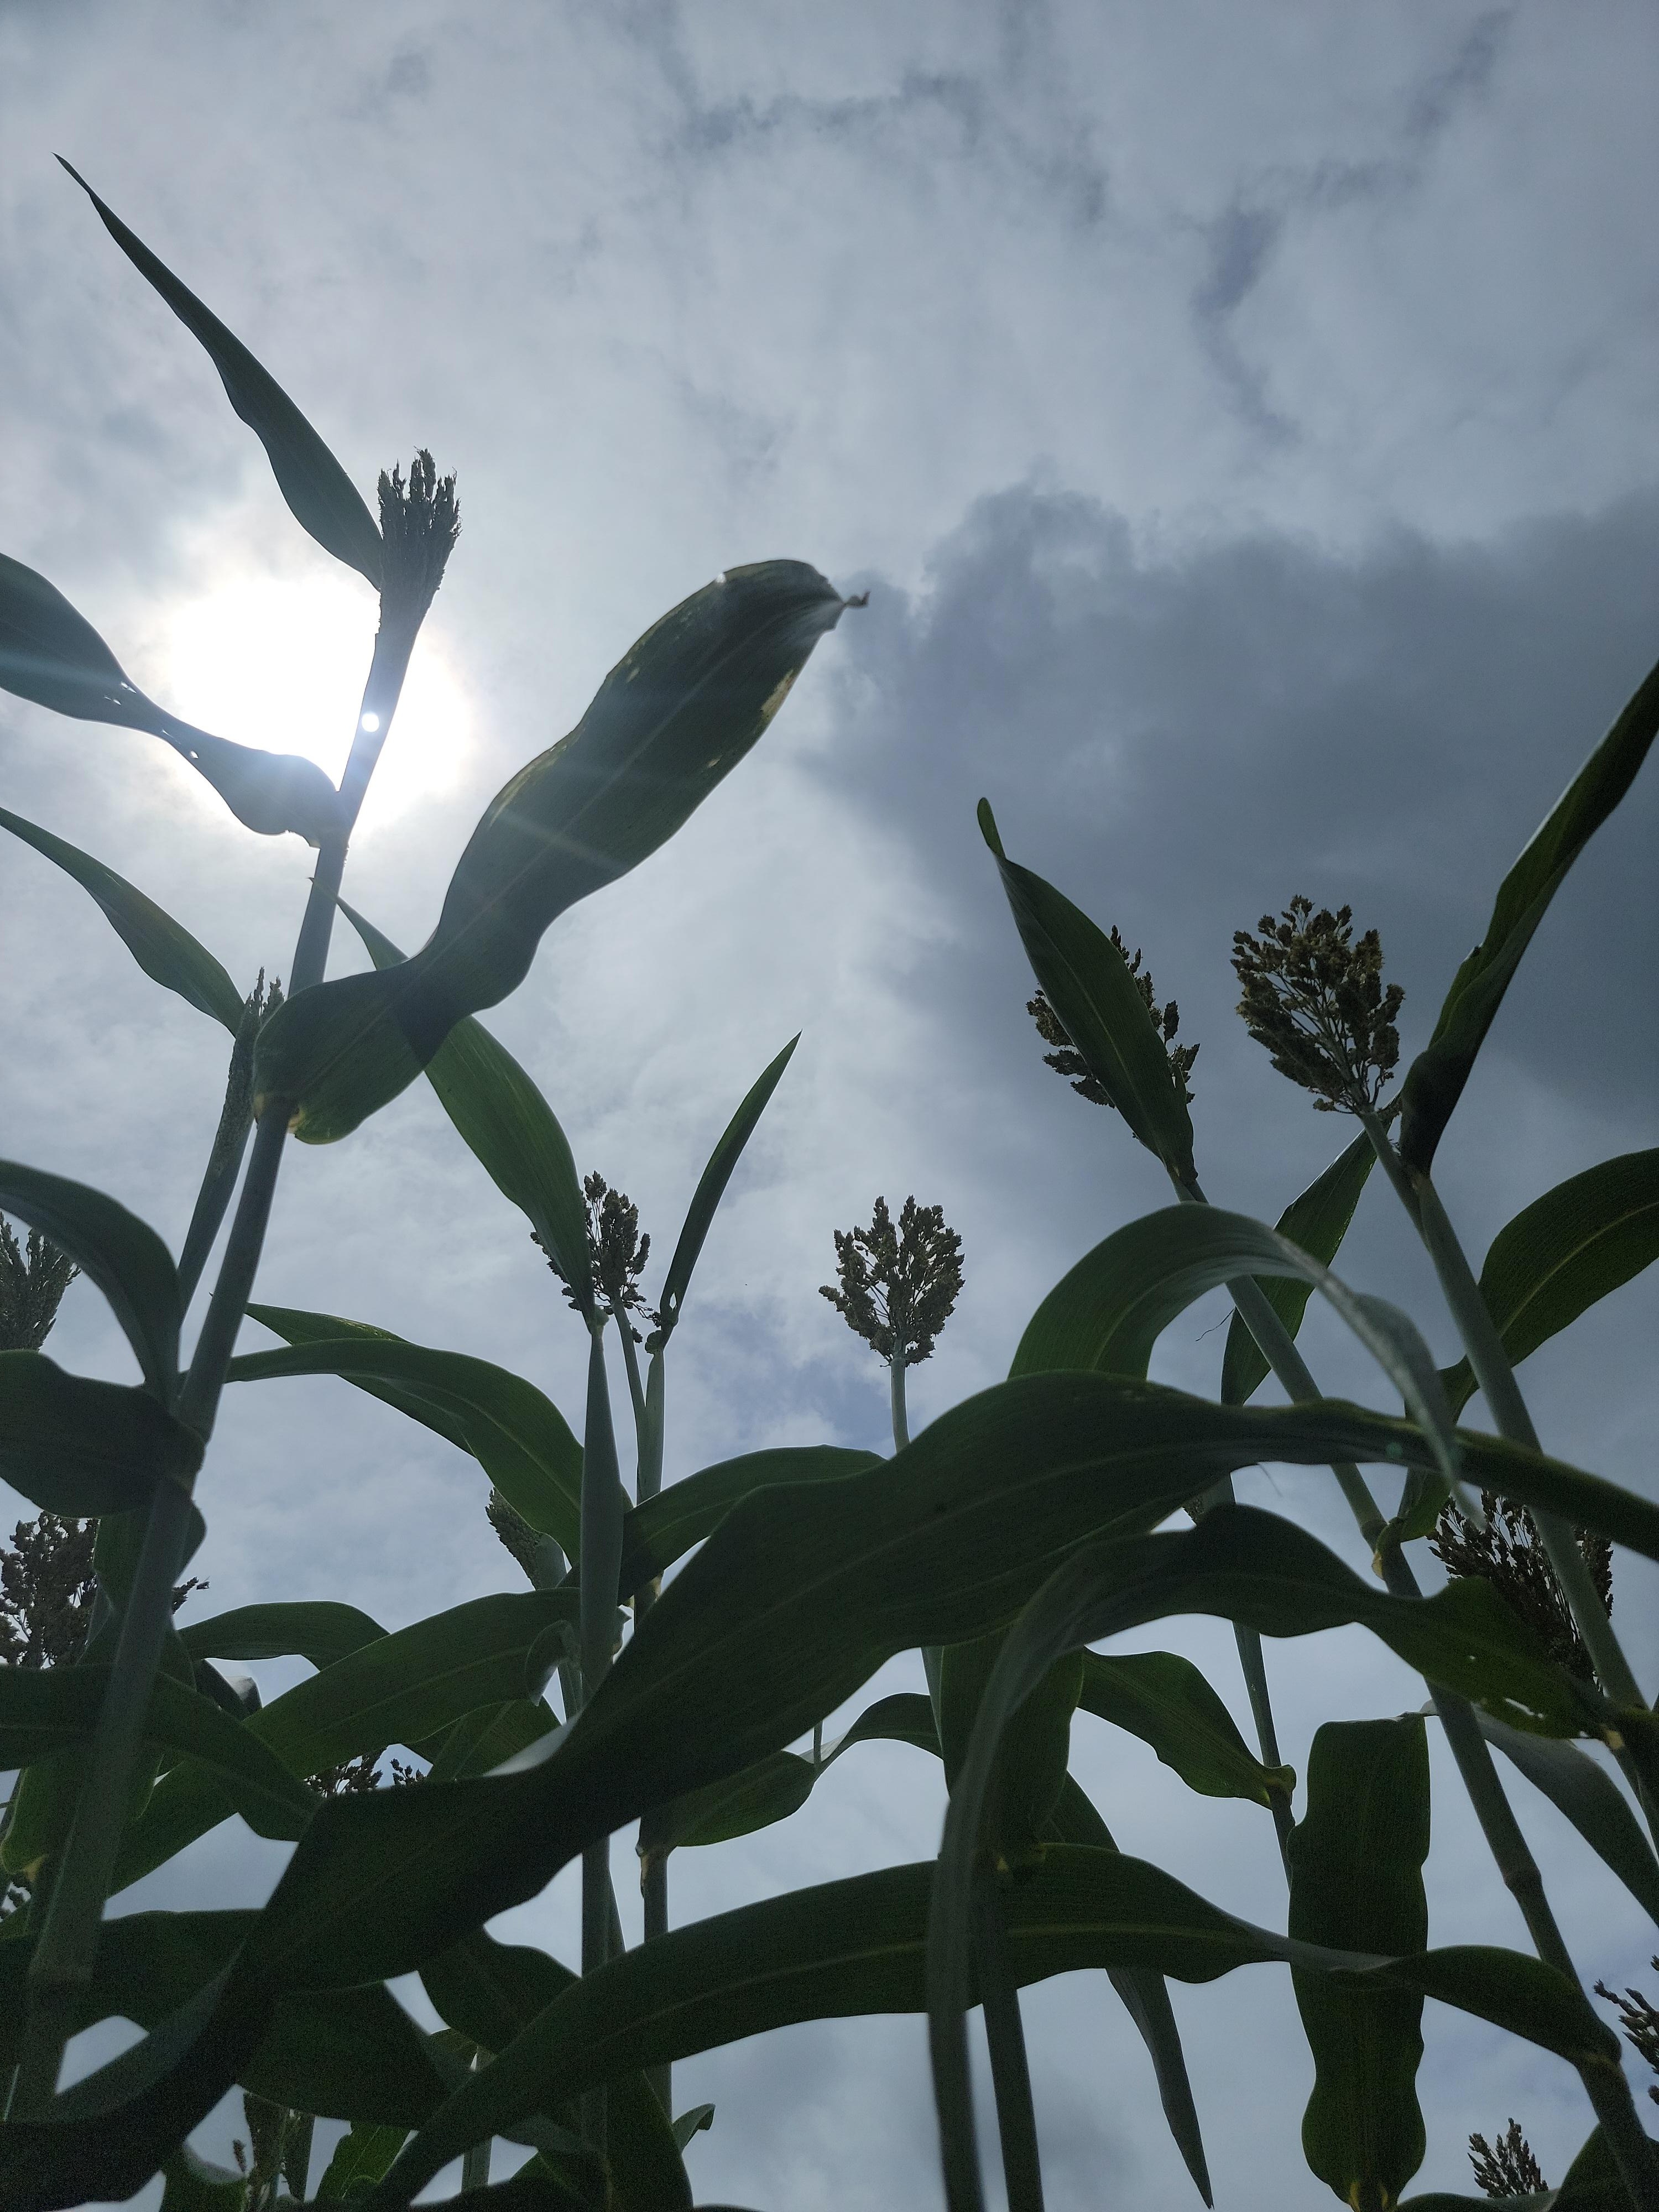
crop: sorghum
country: Tanzania
